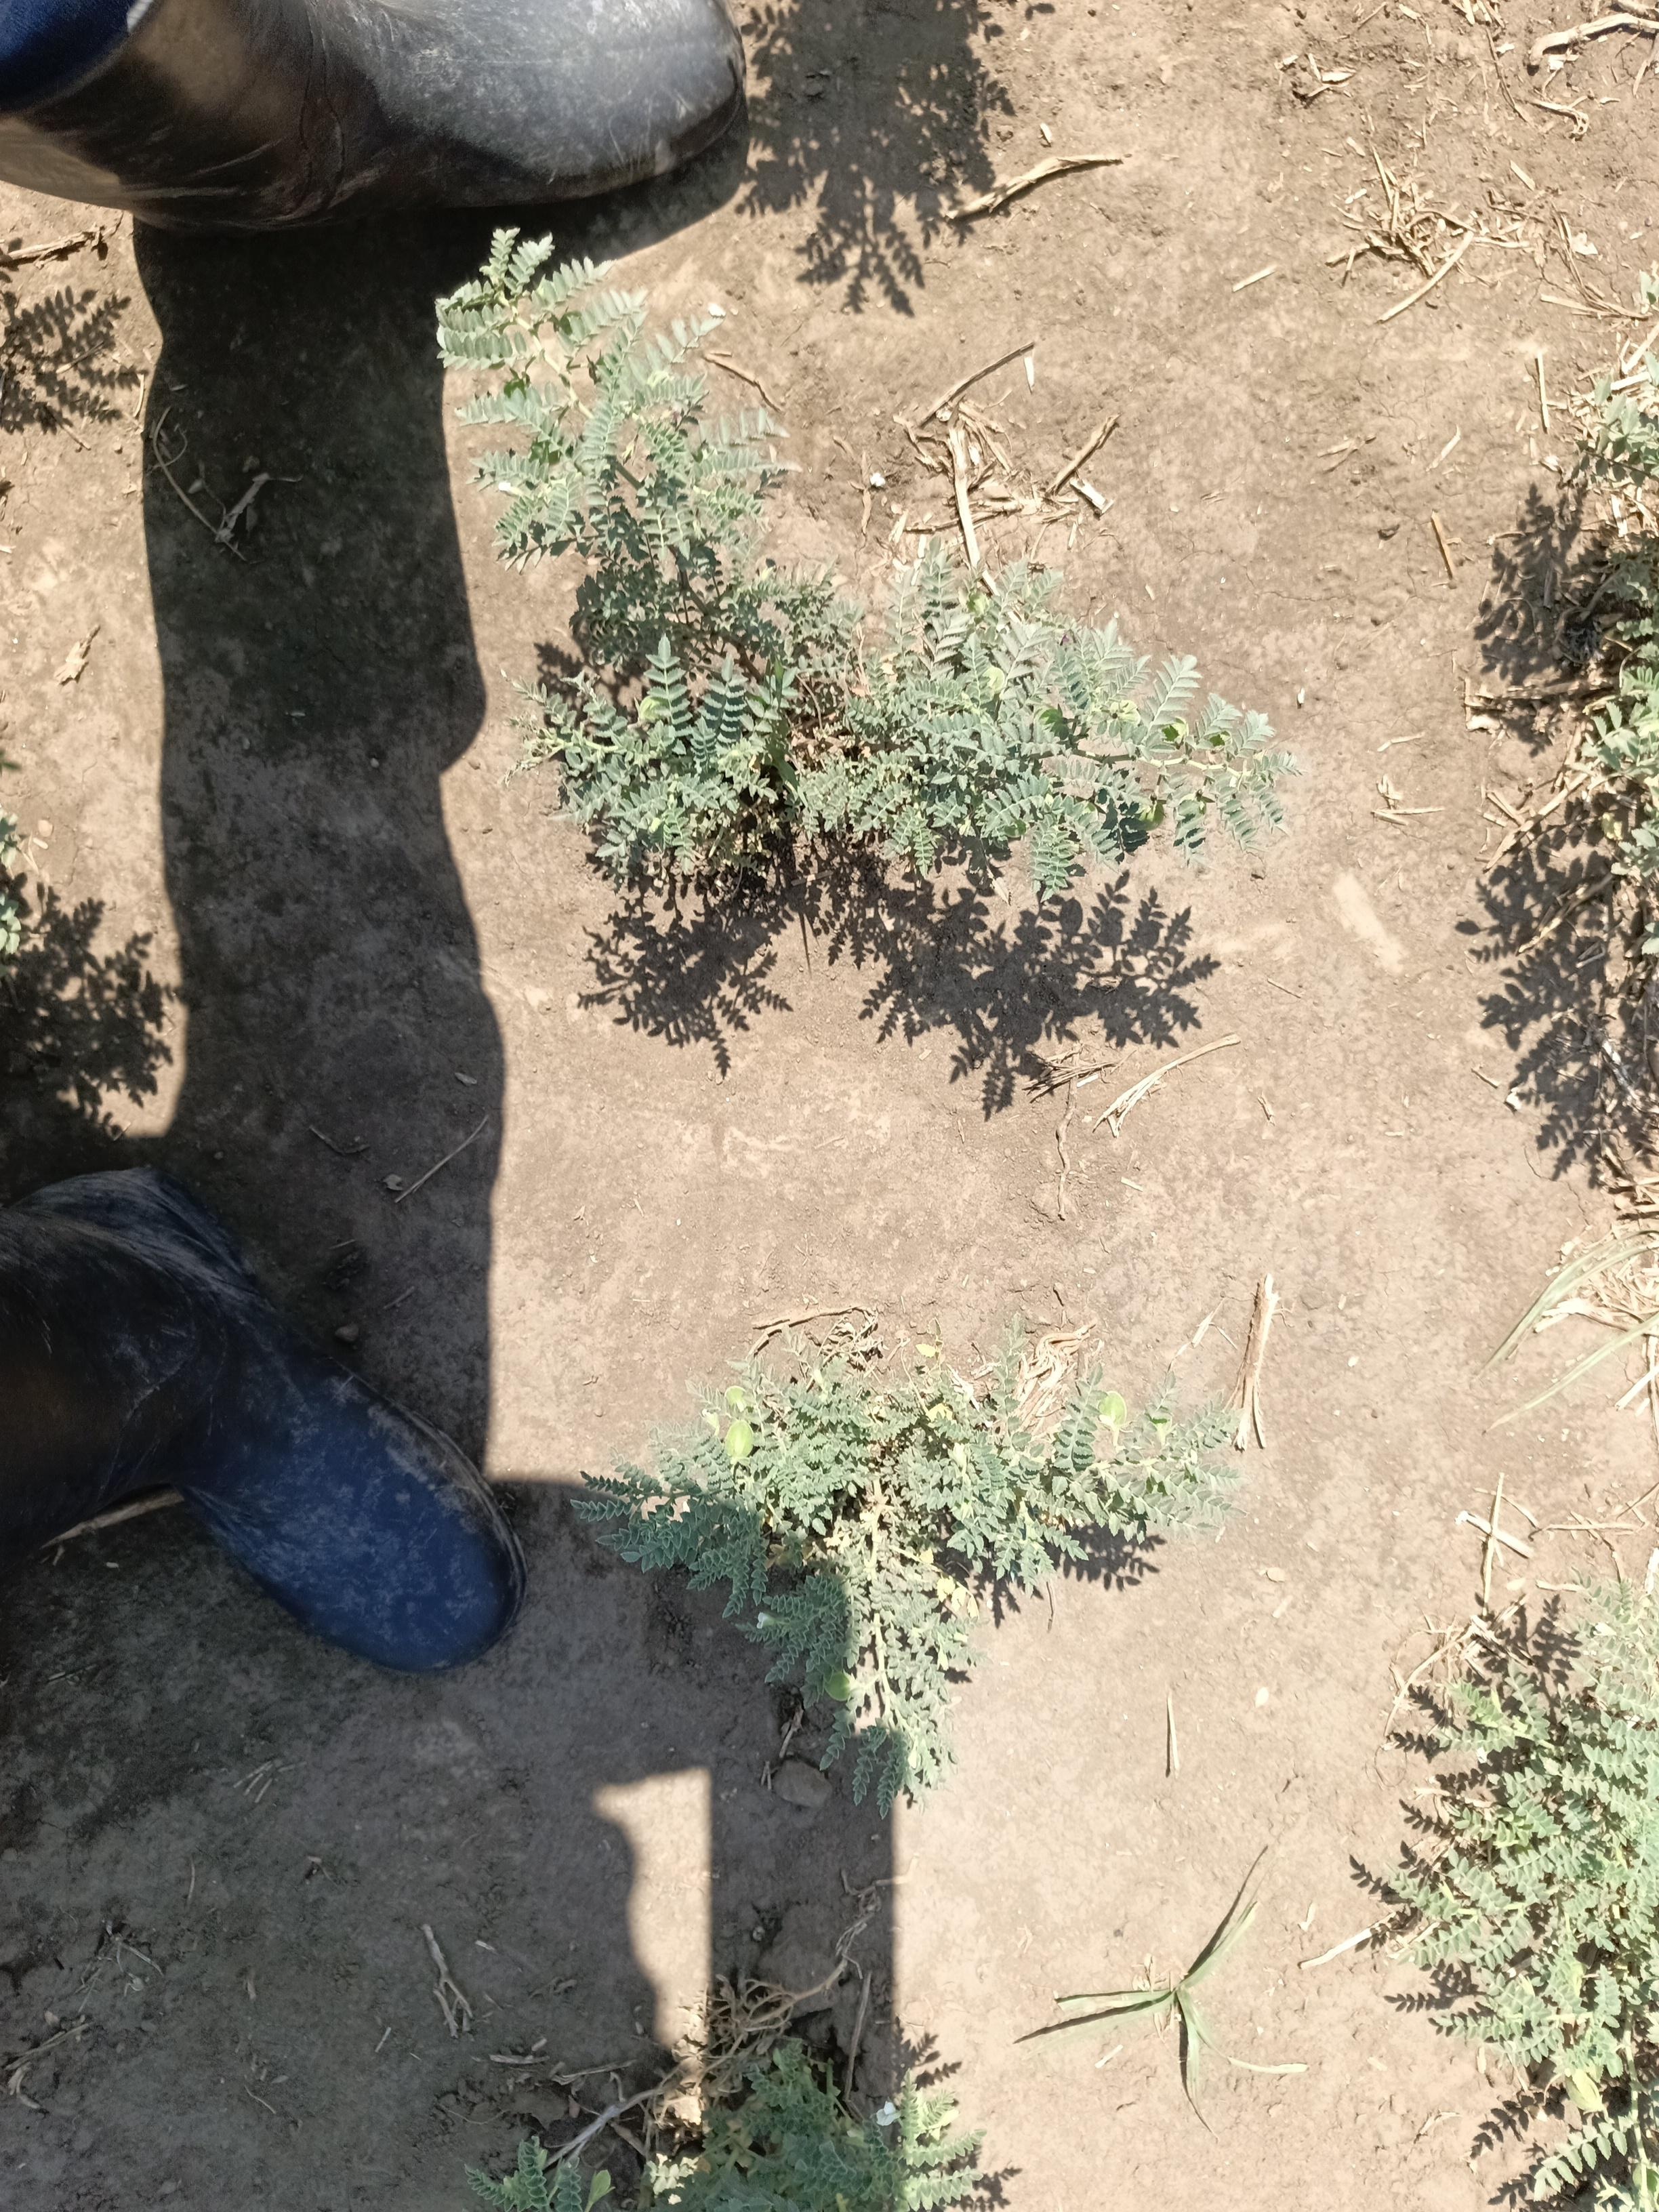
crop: chickpea
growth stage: development pod
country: Tanzania
